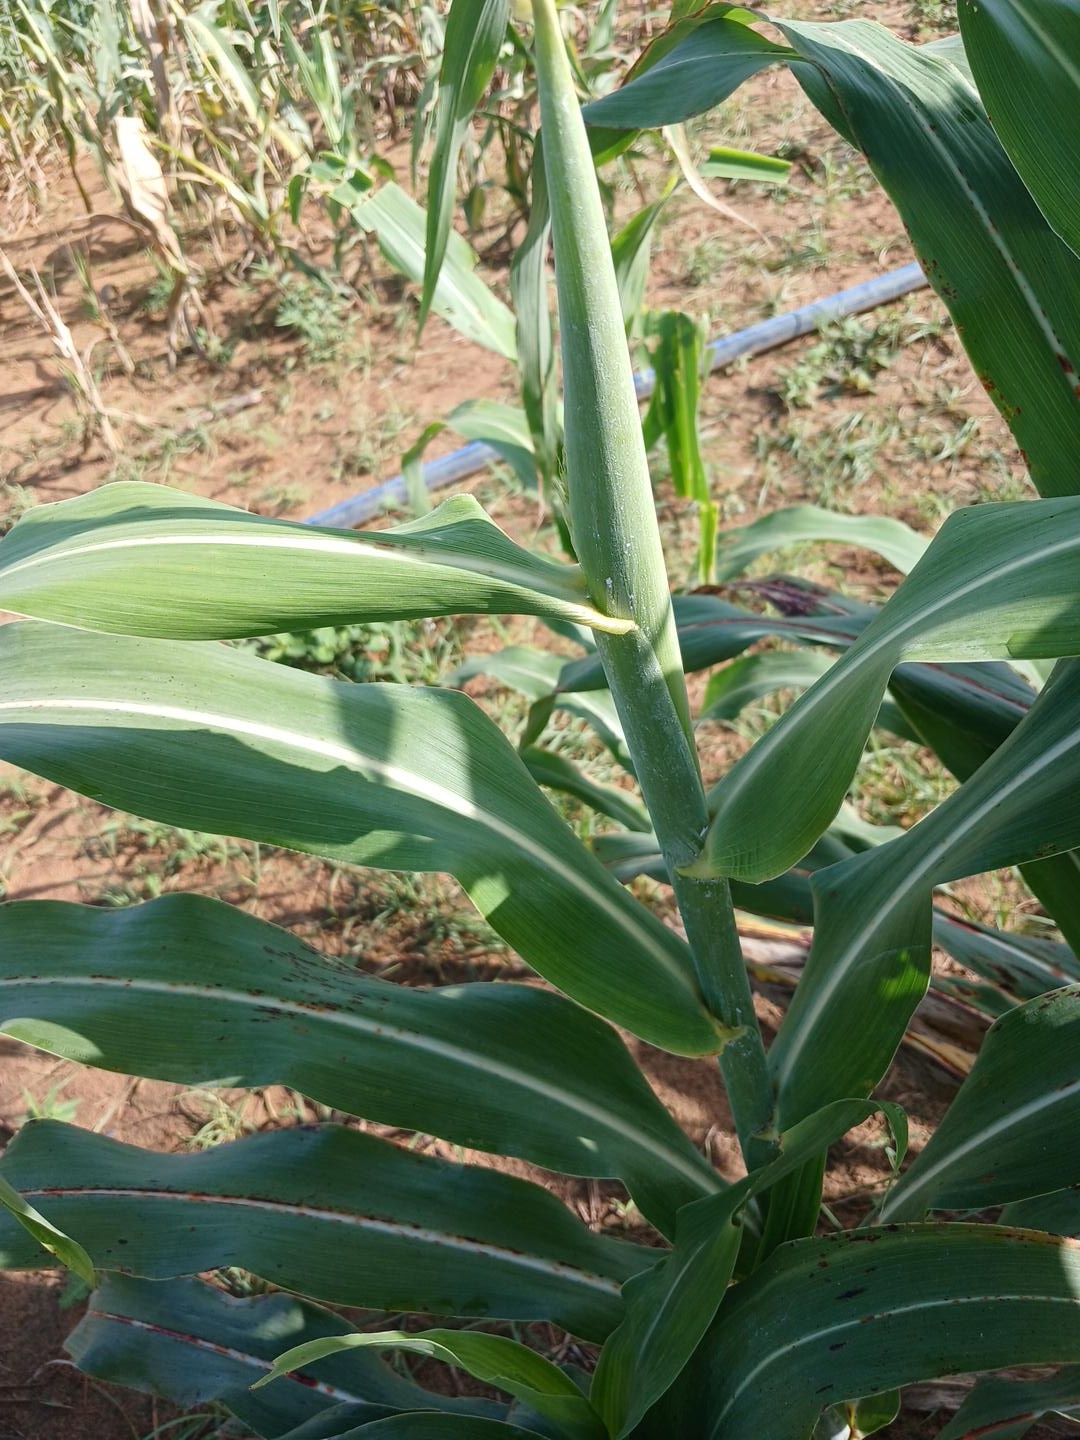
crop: sorghum
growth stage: heading tuber
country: Senegal
